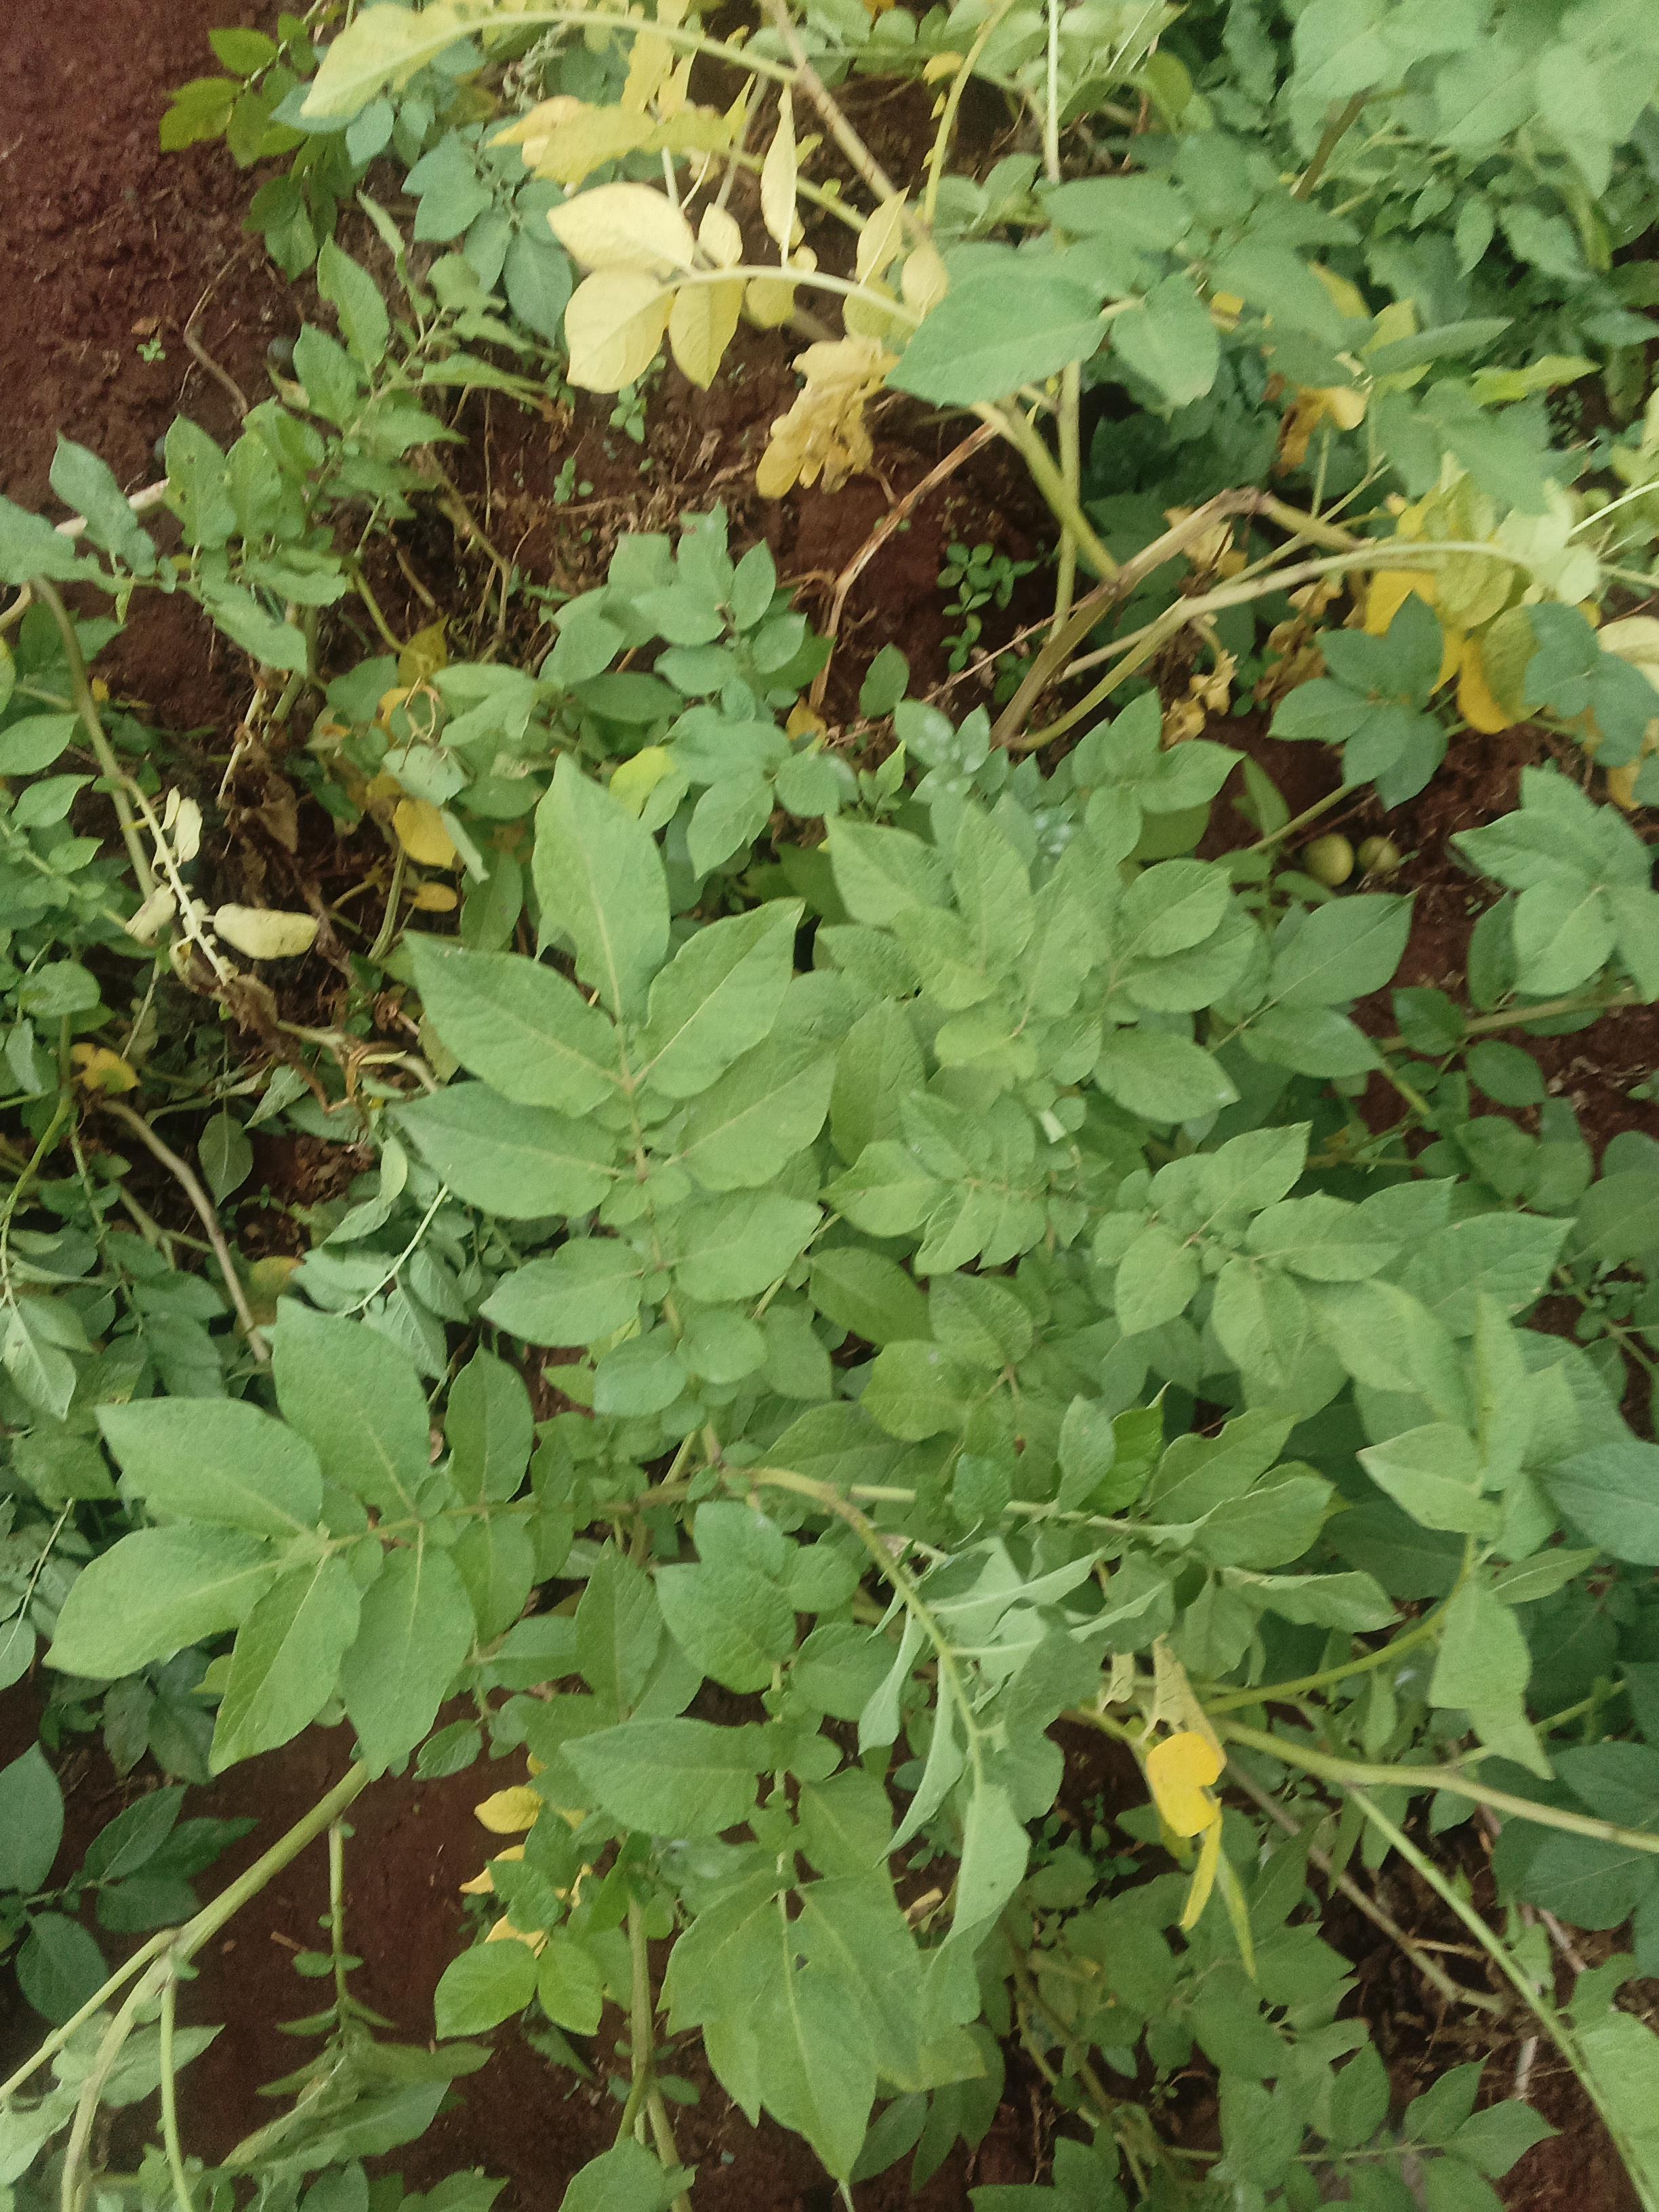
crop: potato
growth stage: harvest maturity
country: Kenya
